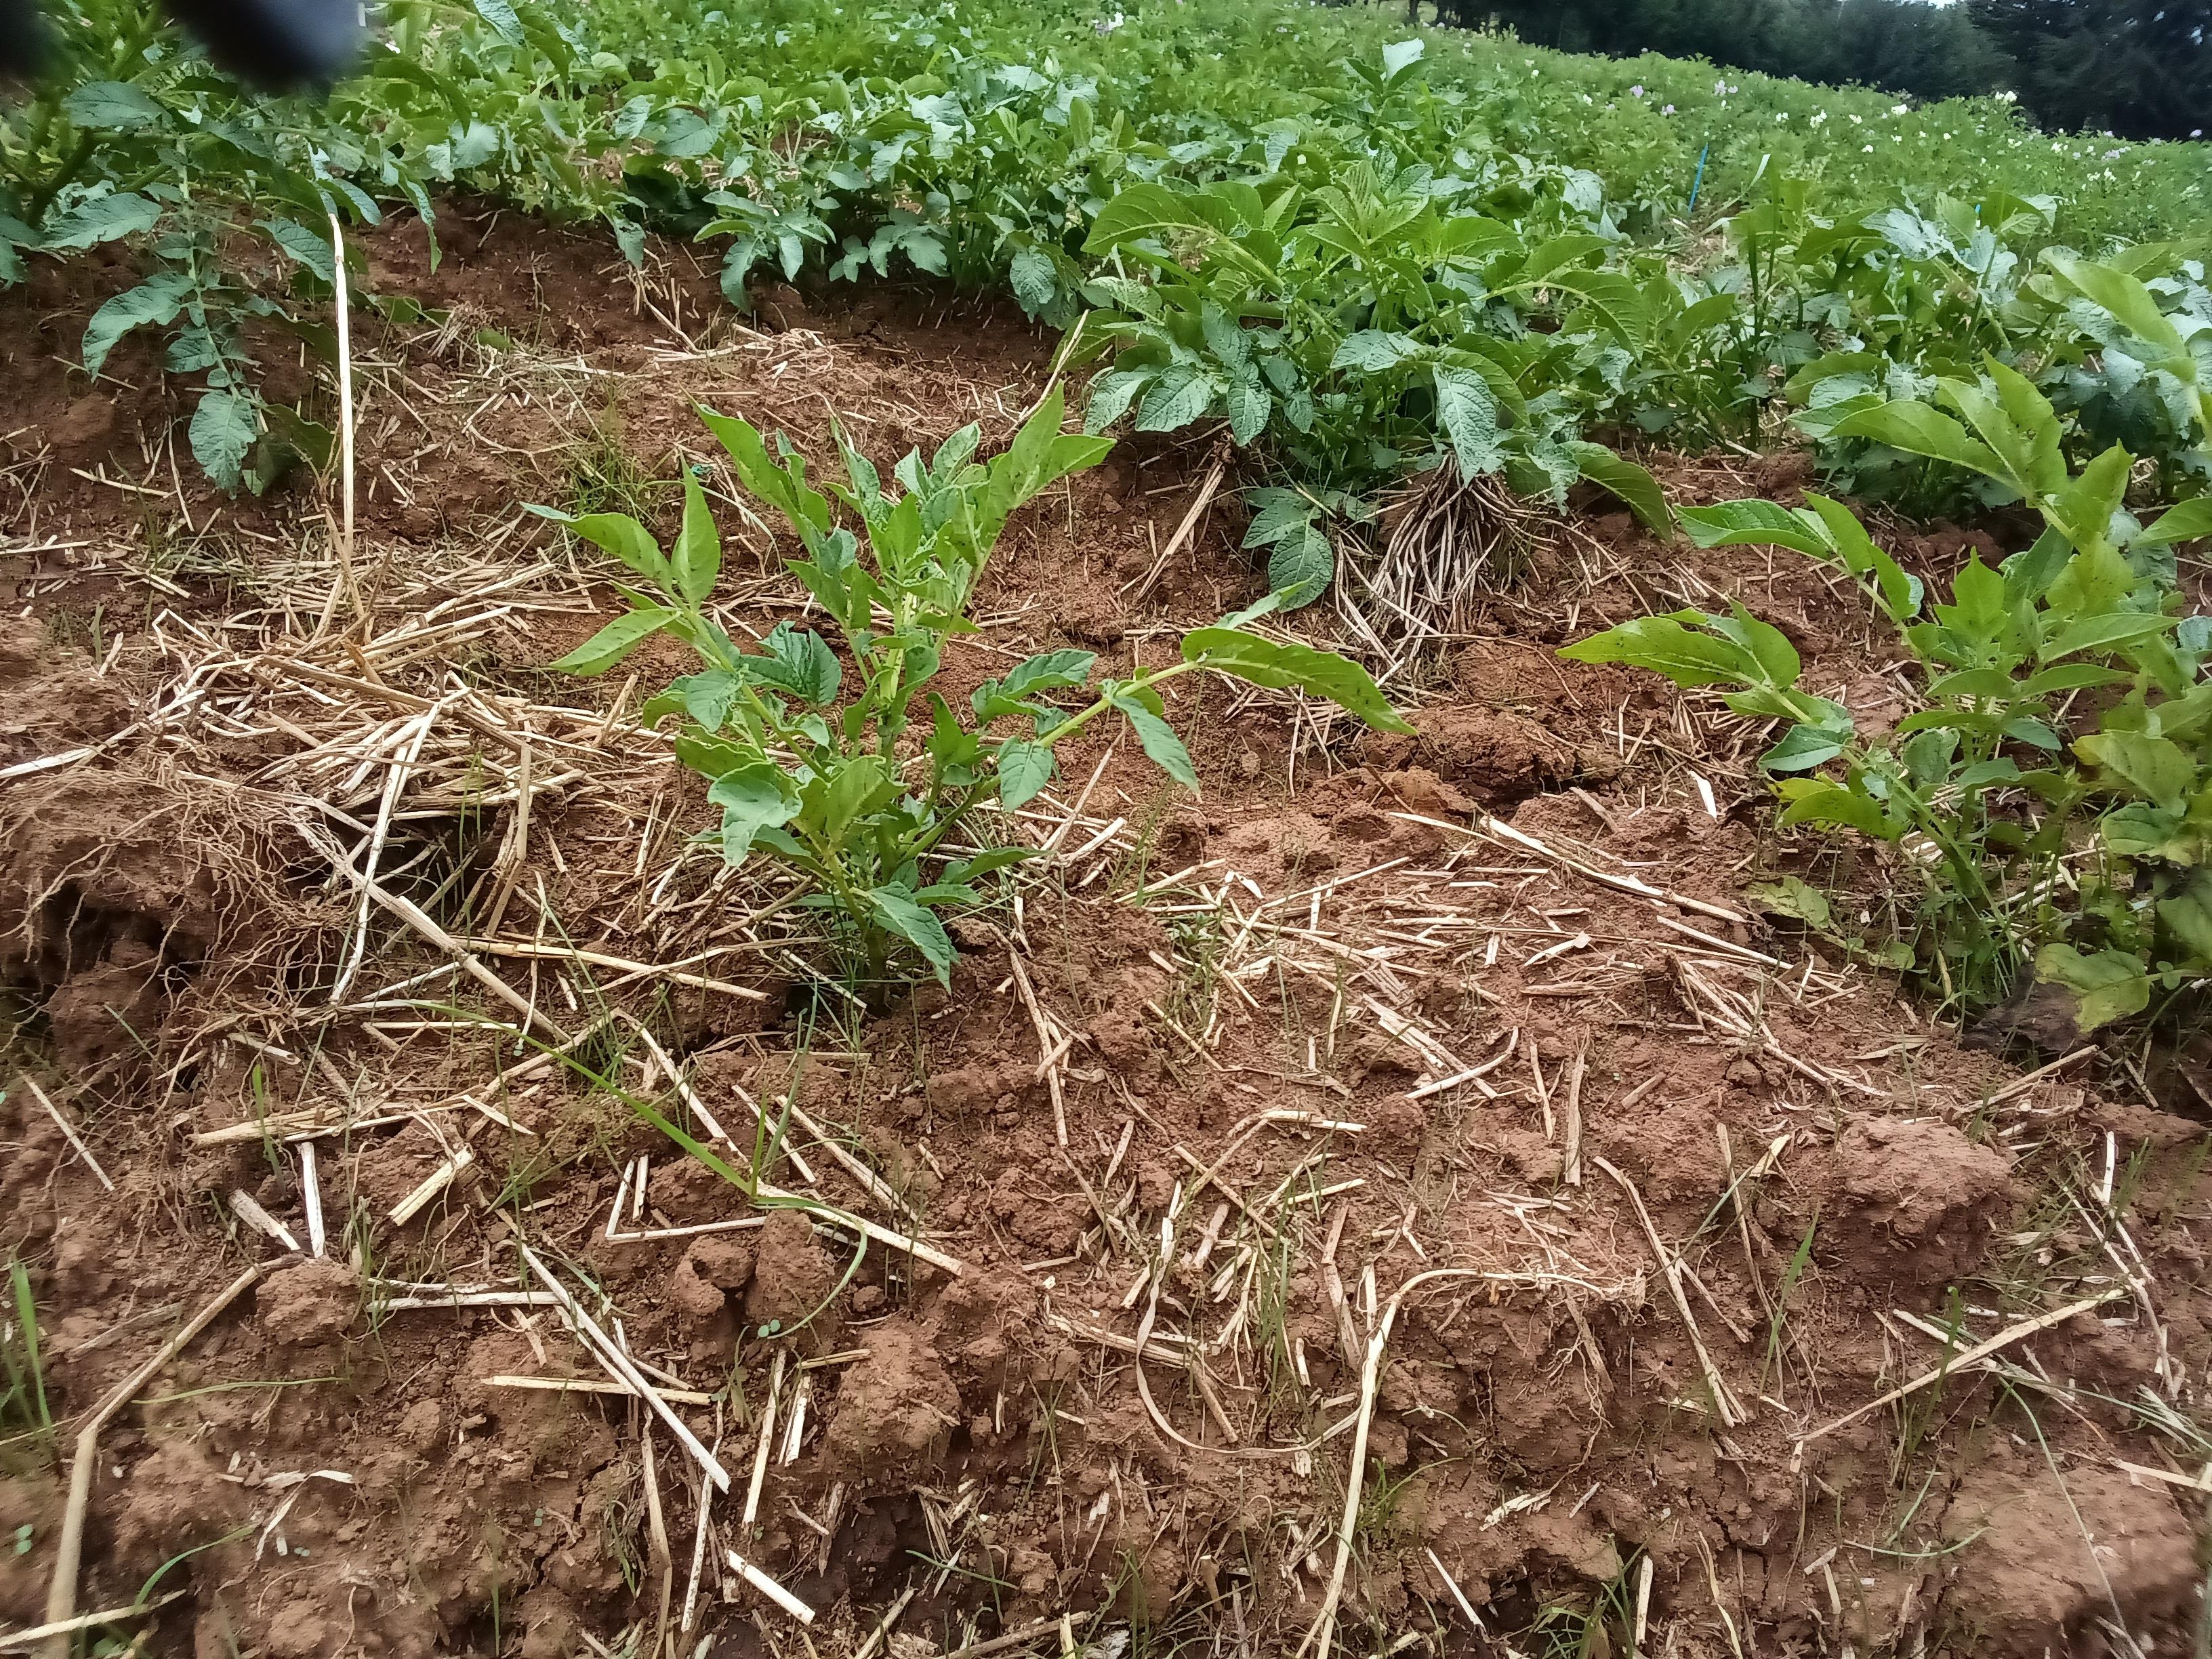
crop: potato
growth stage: flowering
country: Kenya
